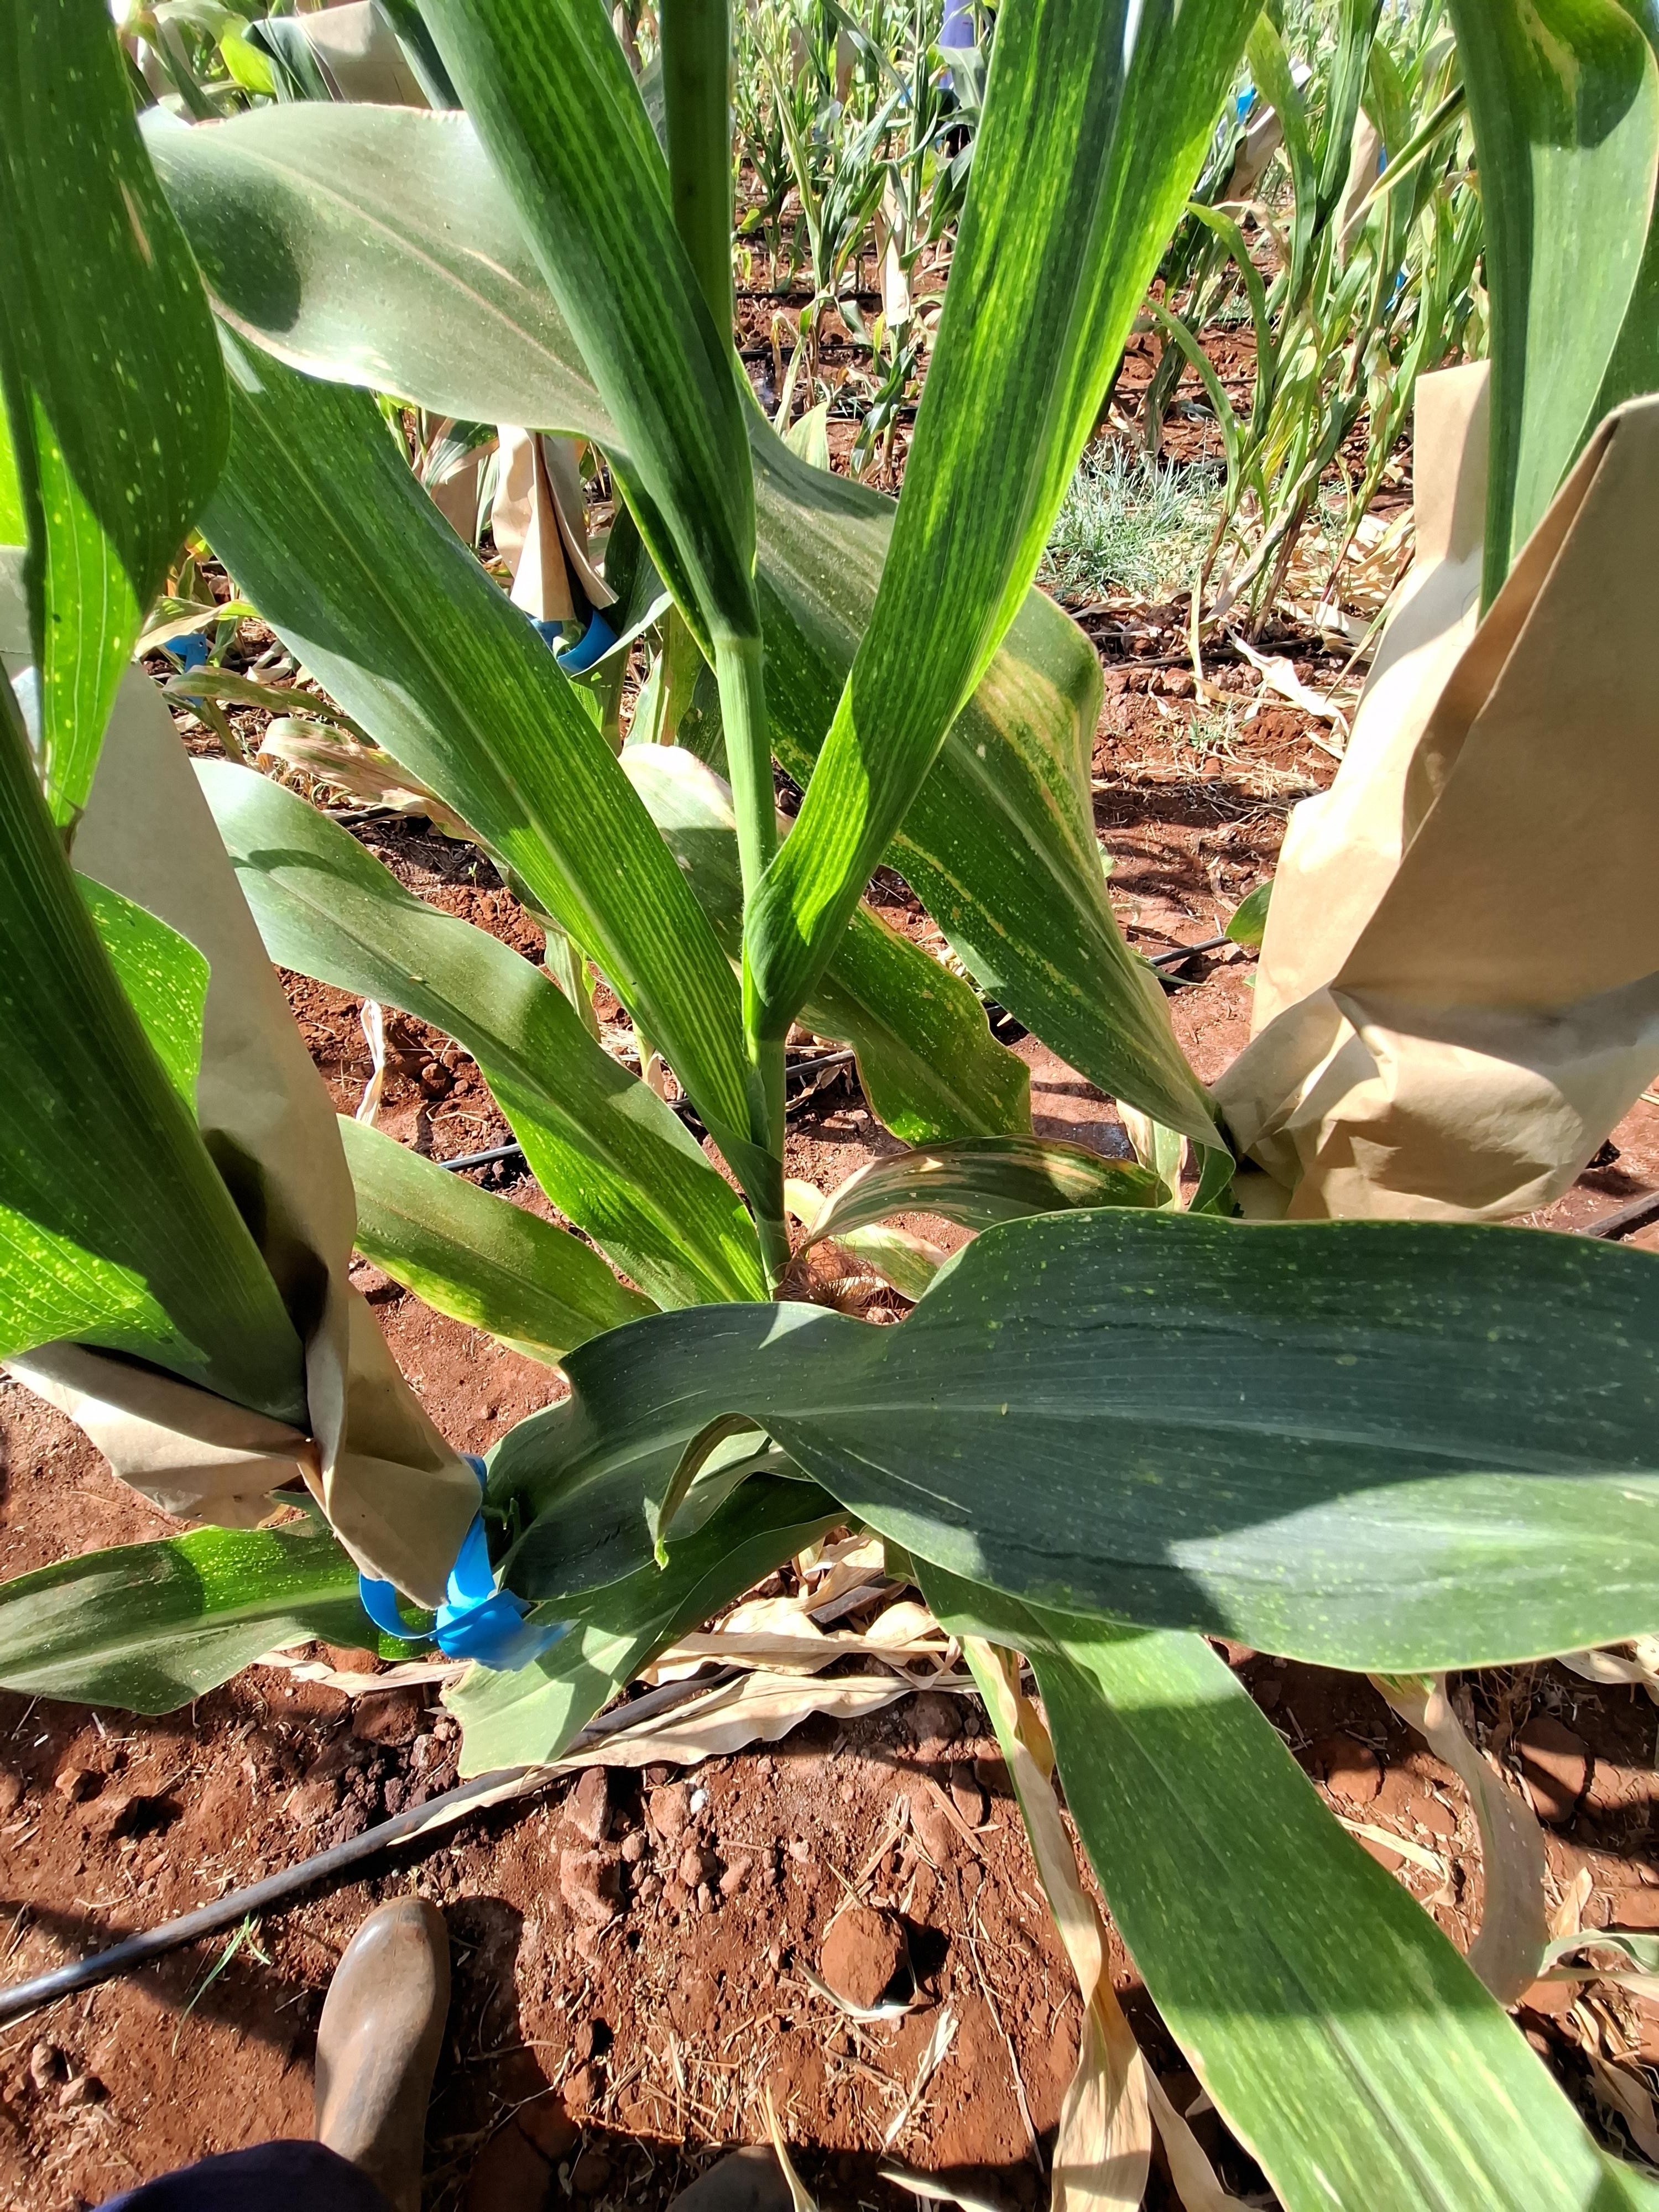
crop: maize
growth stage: flowering
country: Kenya
